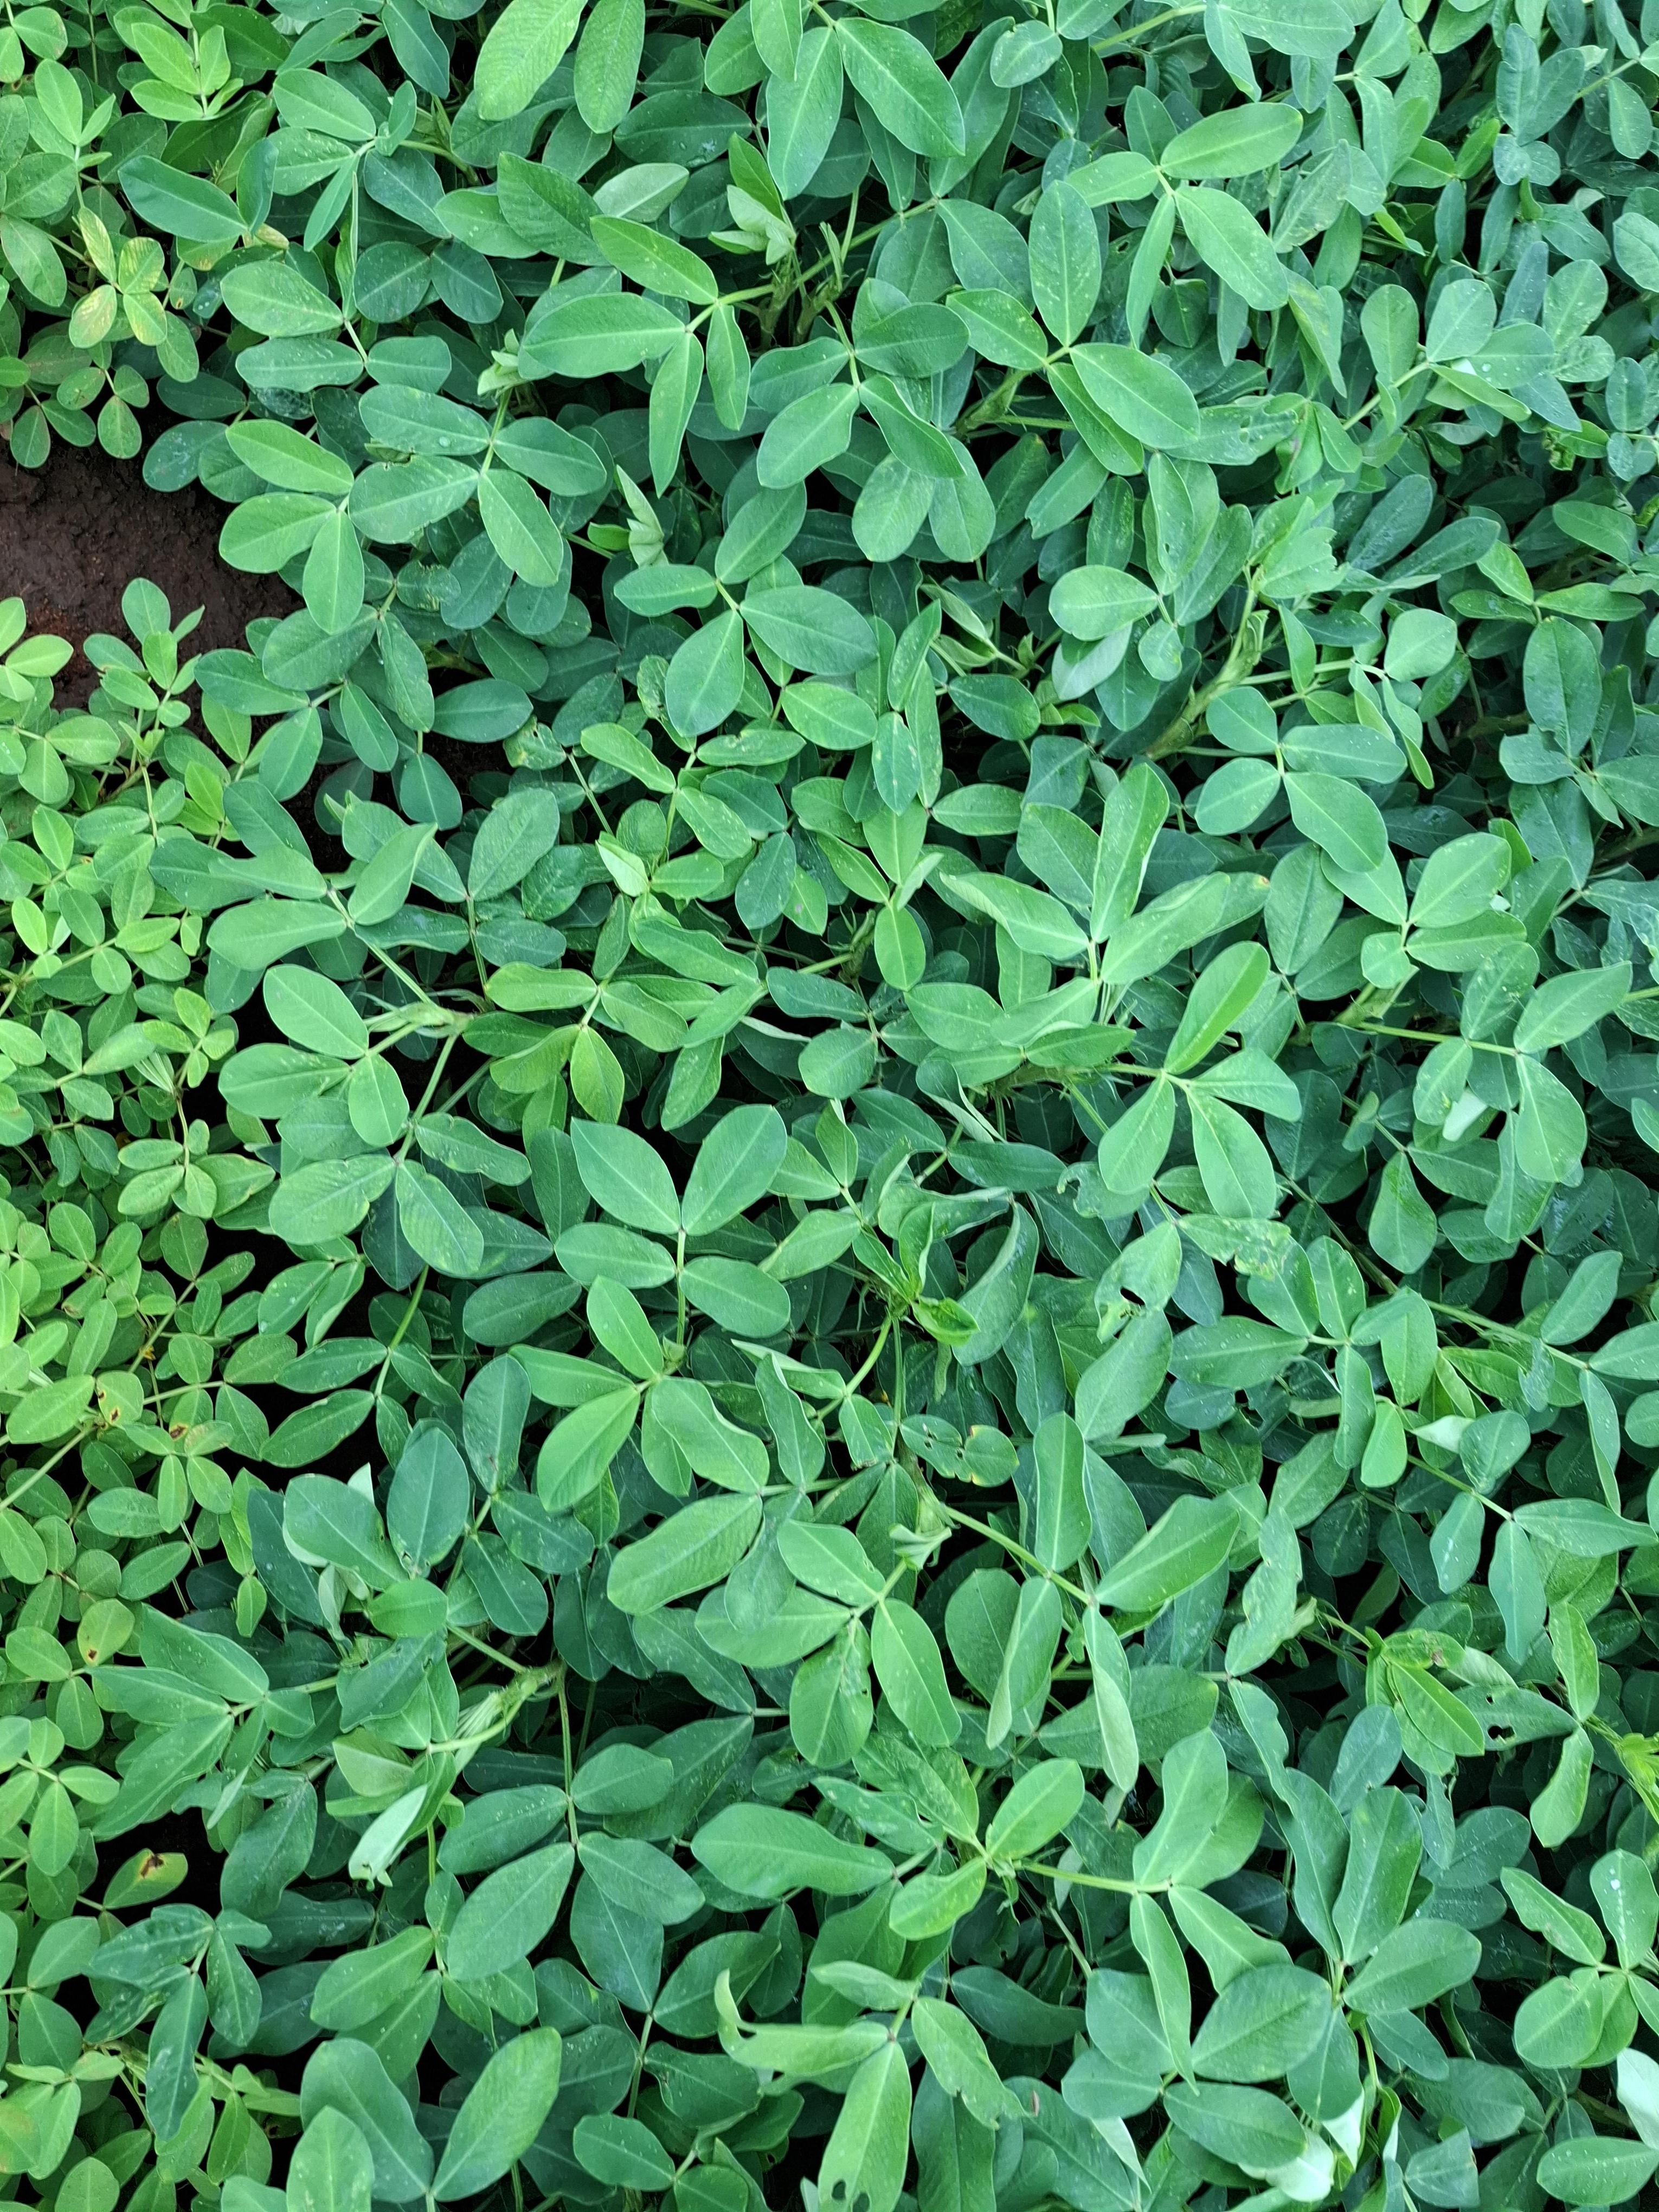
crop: groundnut
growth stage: flowering
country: Kenya
